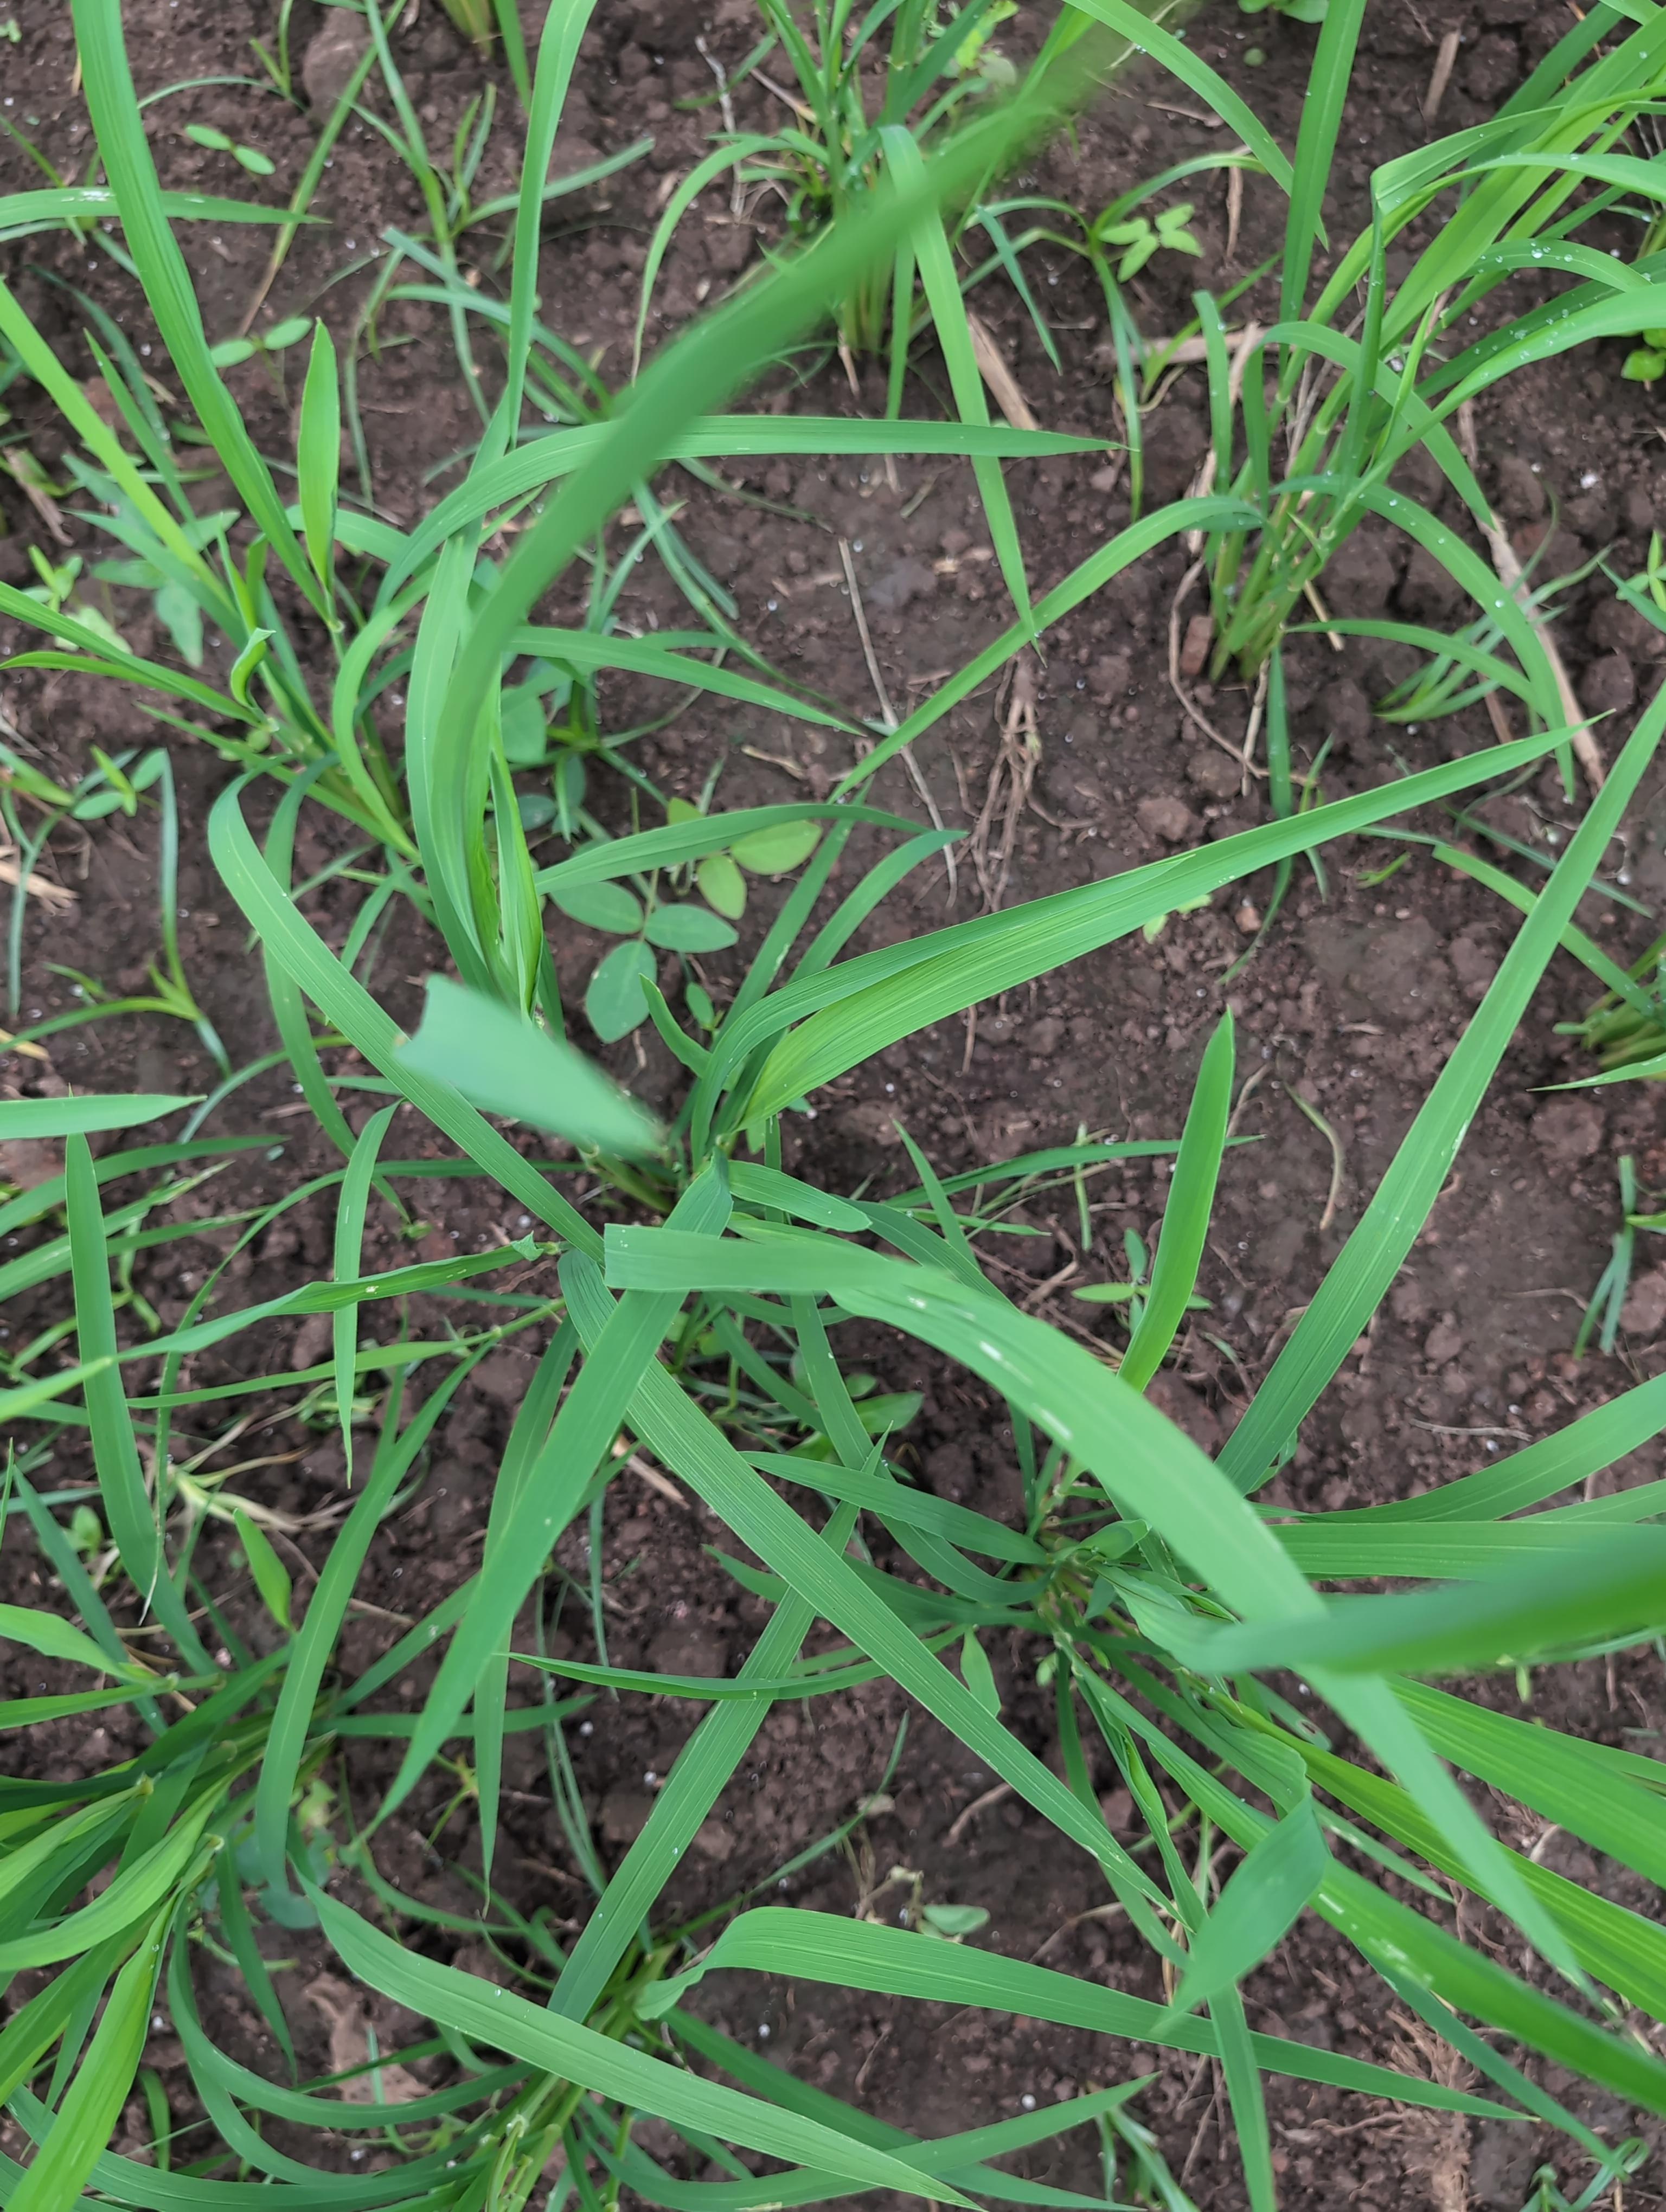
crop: rice
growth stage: tillering
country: Côte d'Ivoire
